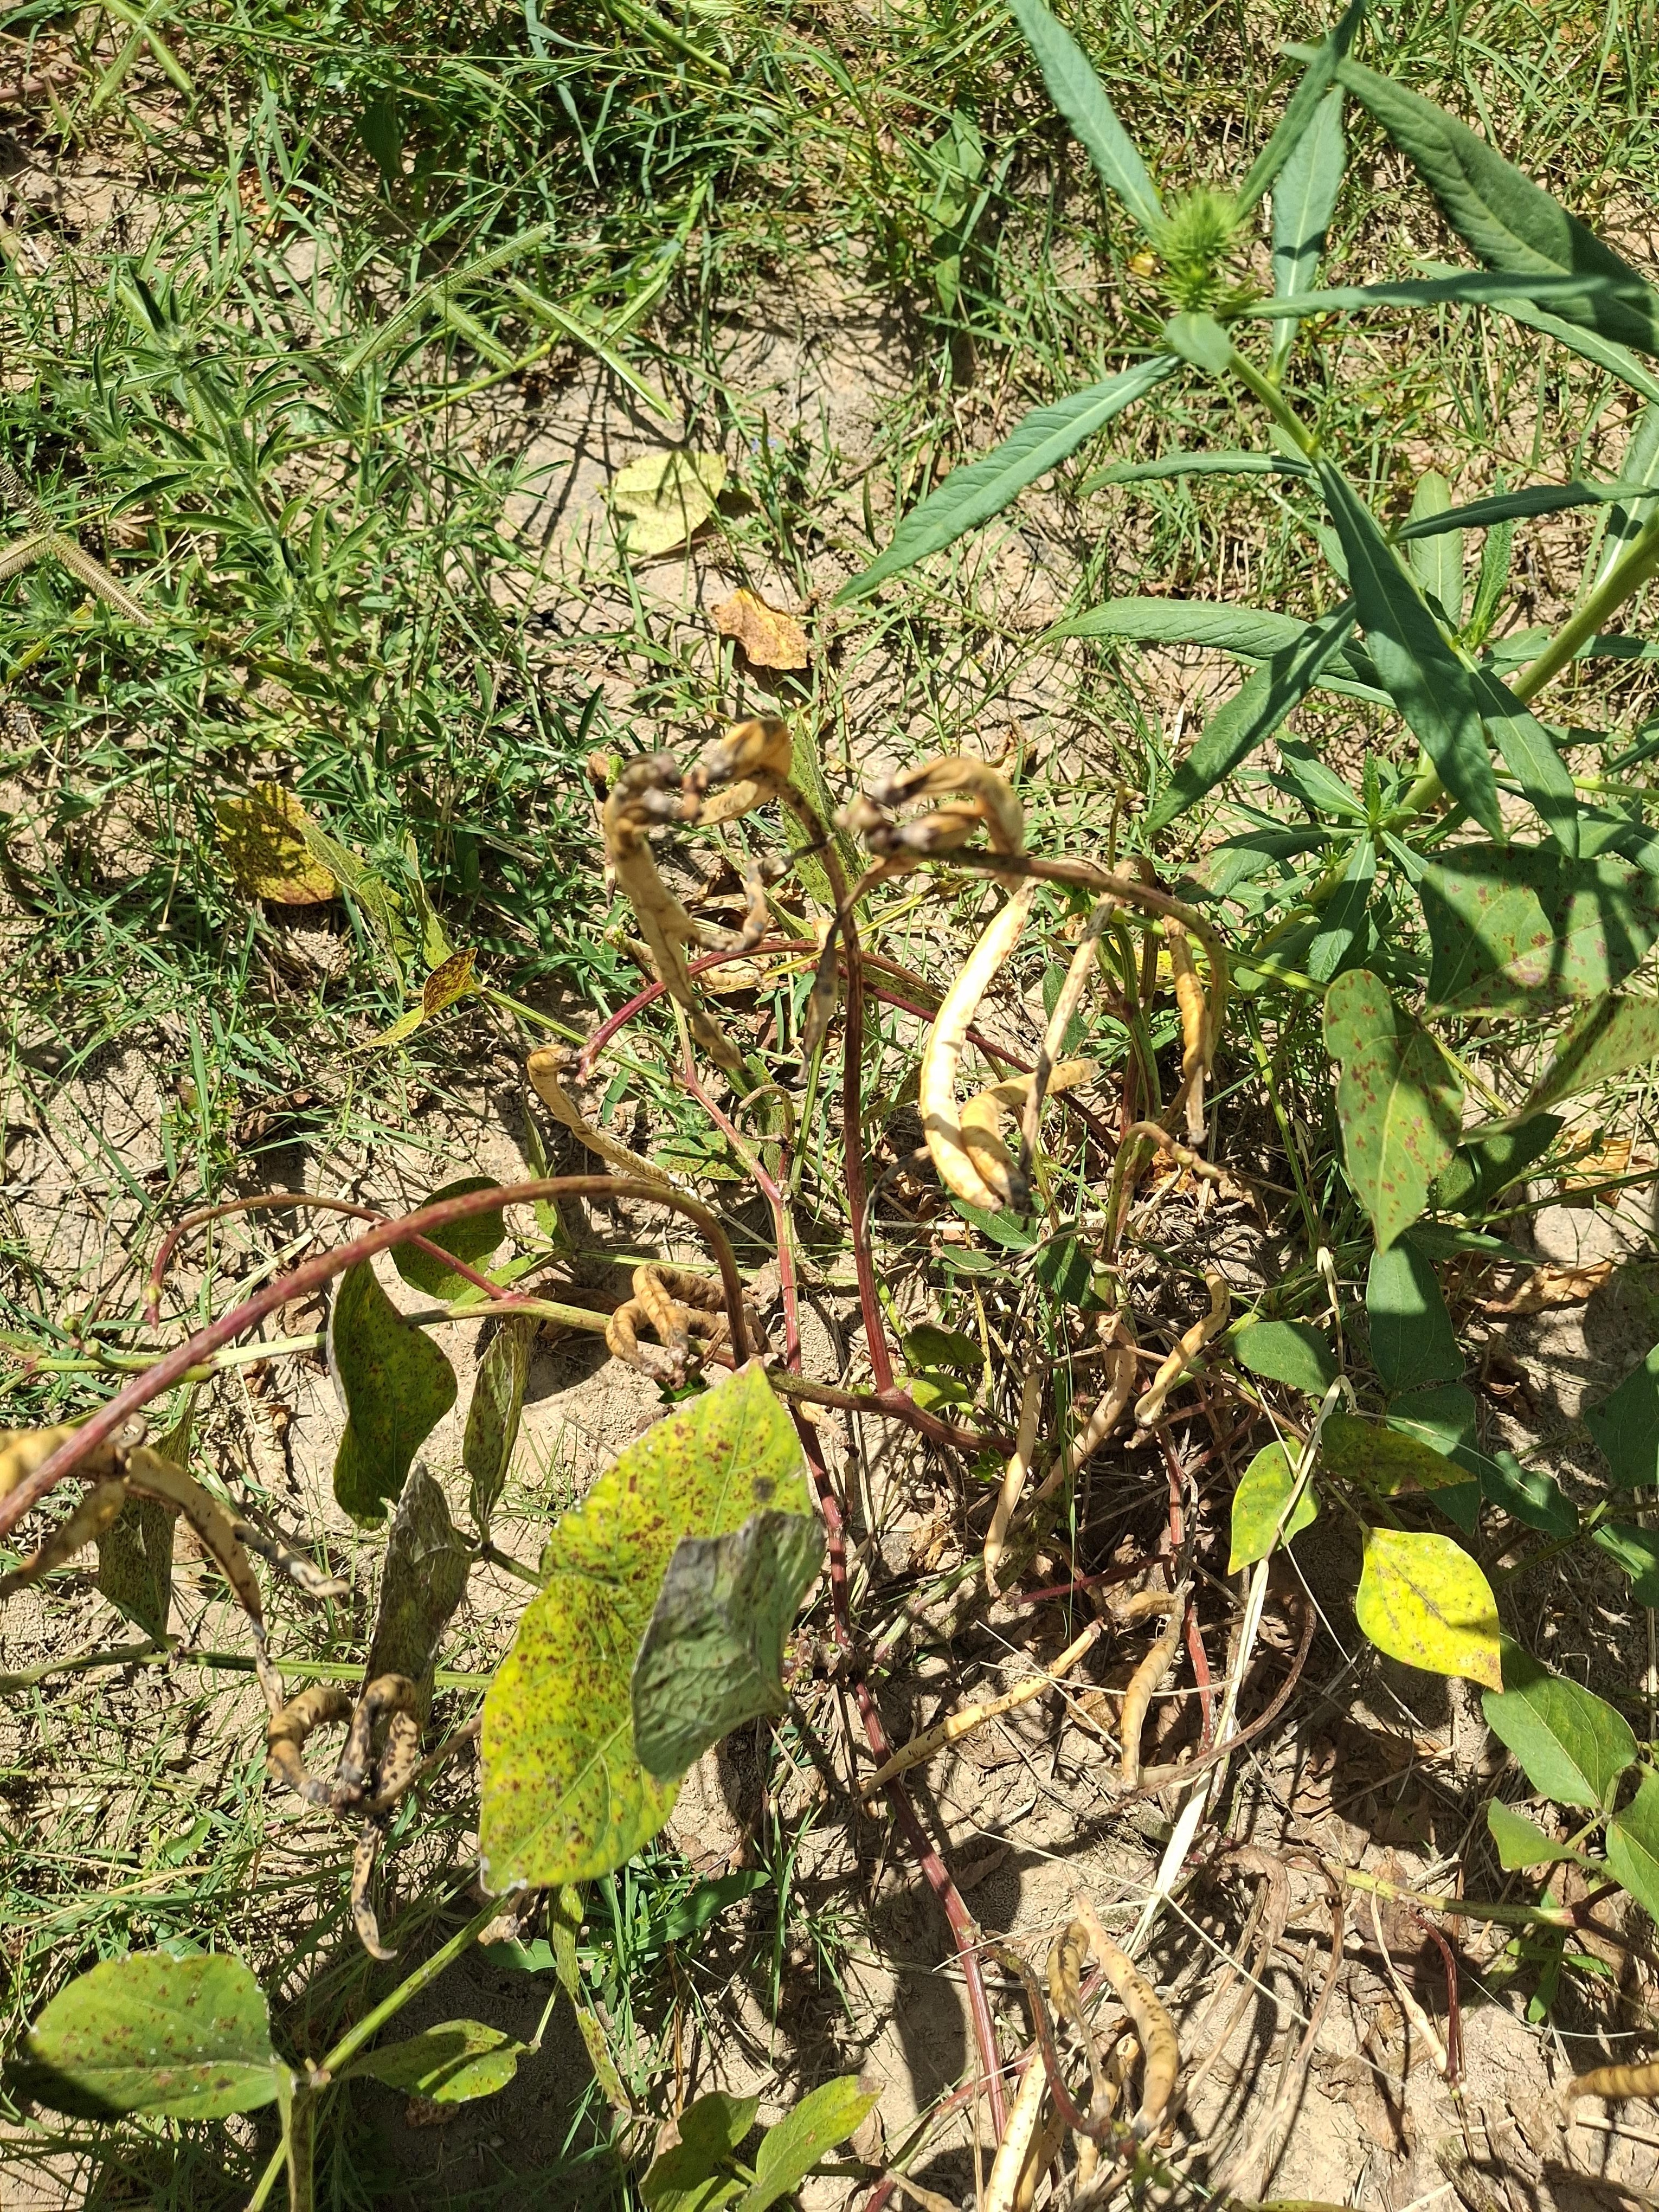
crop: cowpea
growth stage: maturity
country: Nigeria
